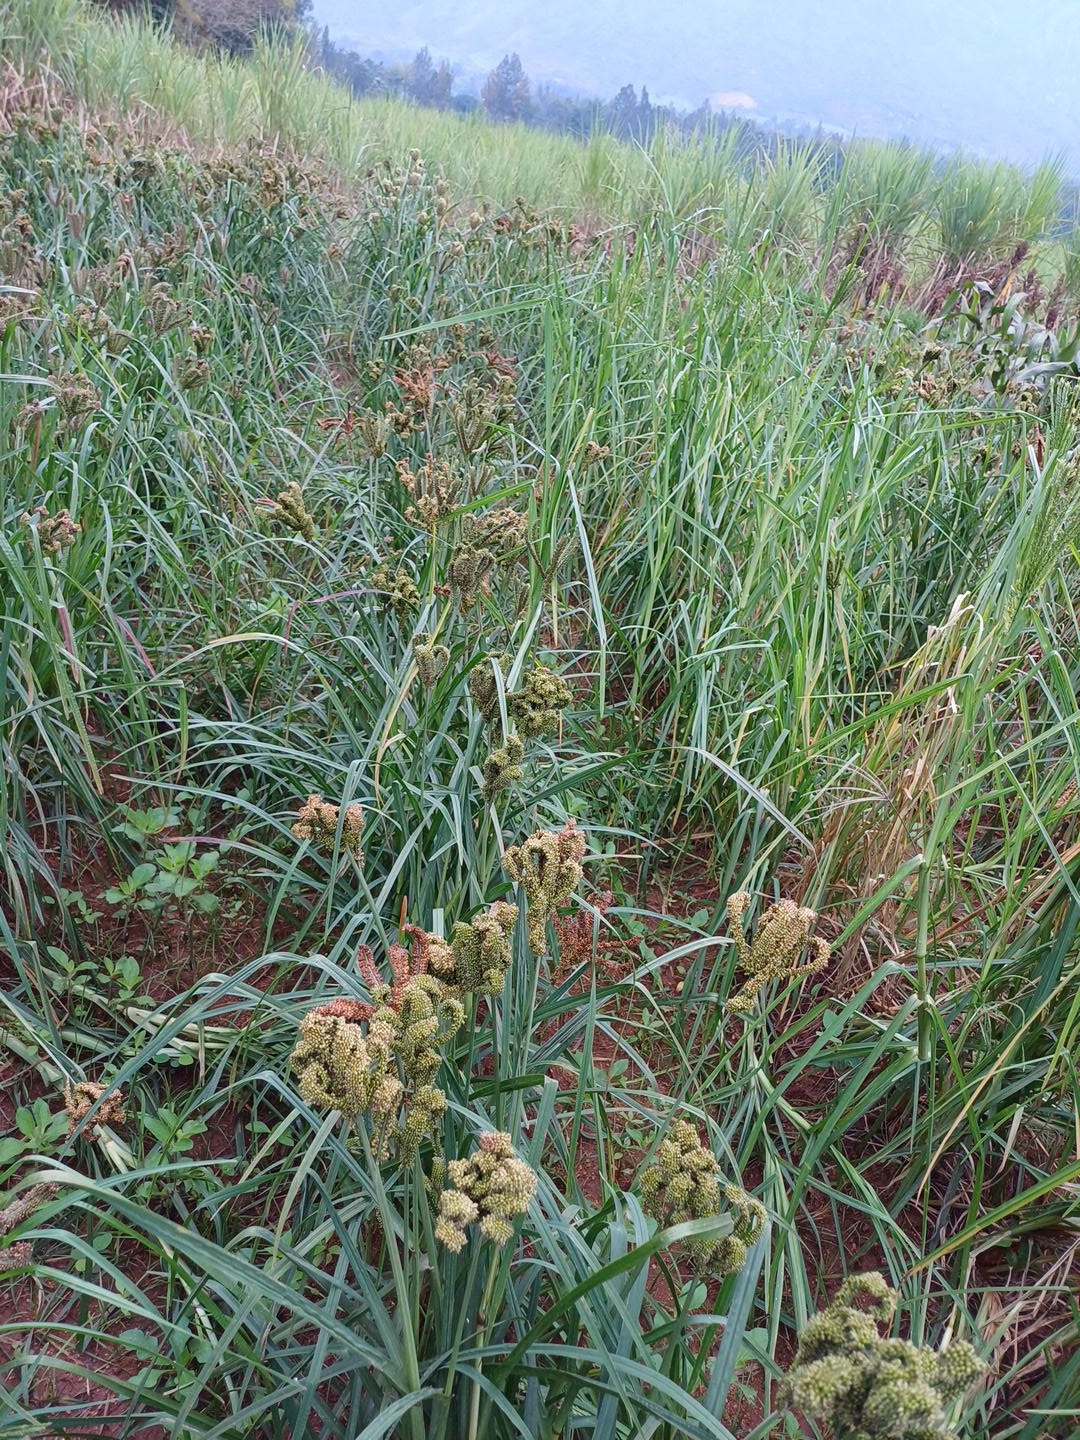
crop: finger millet
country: Kenya
